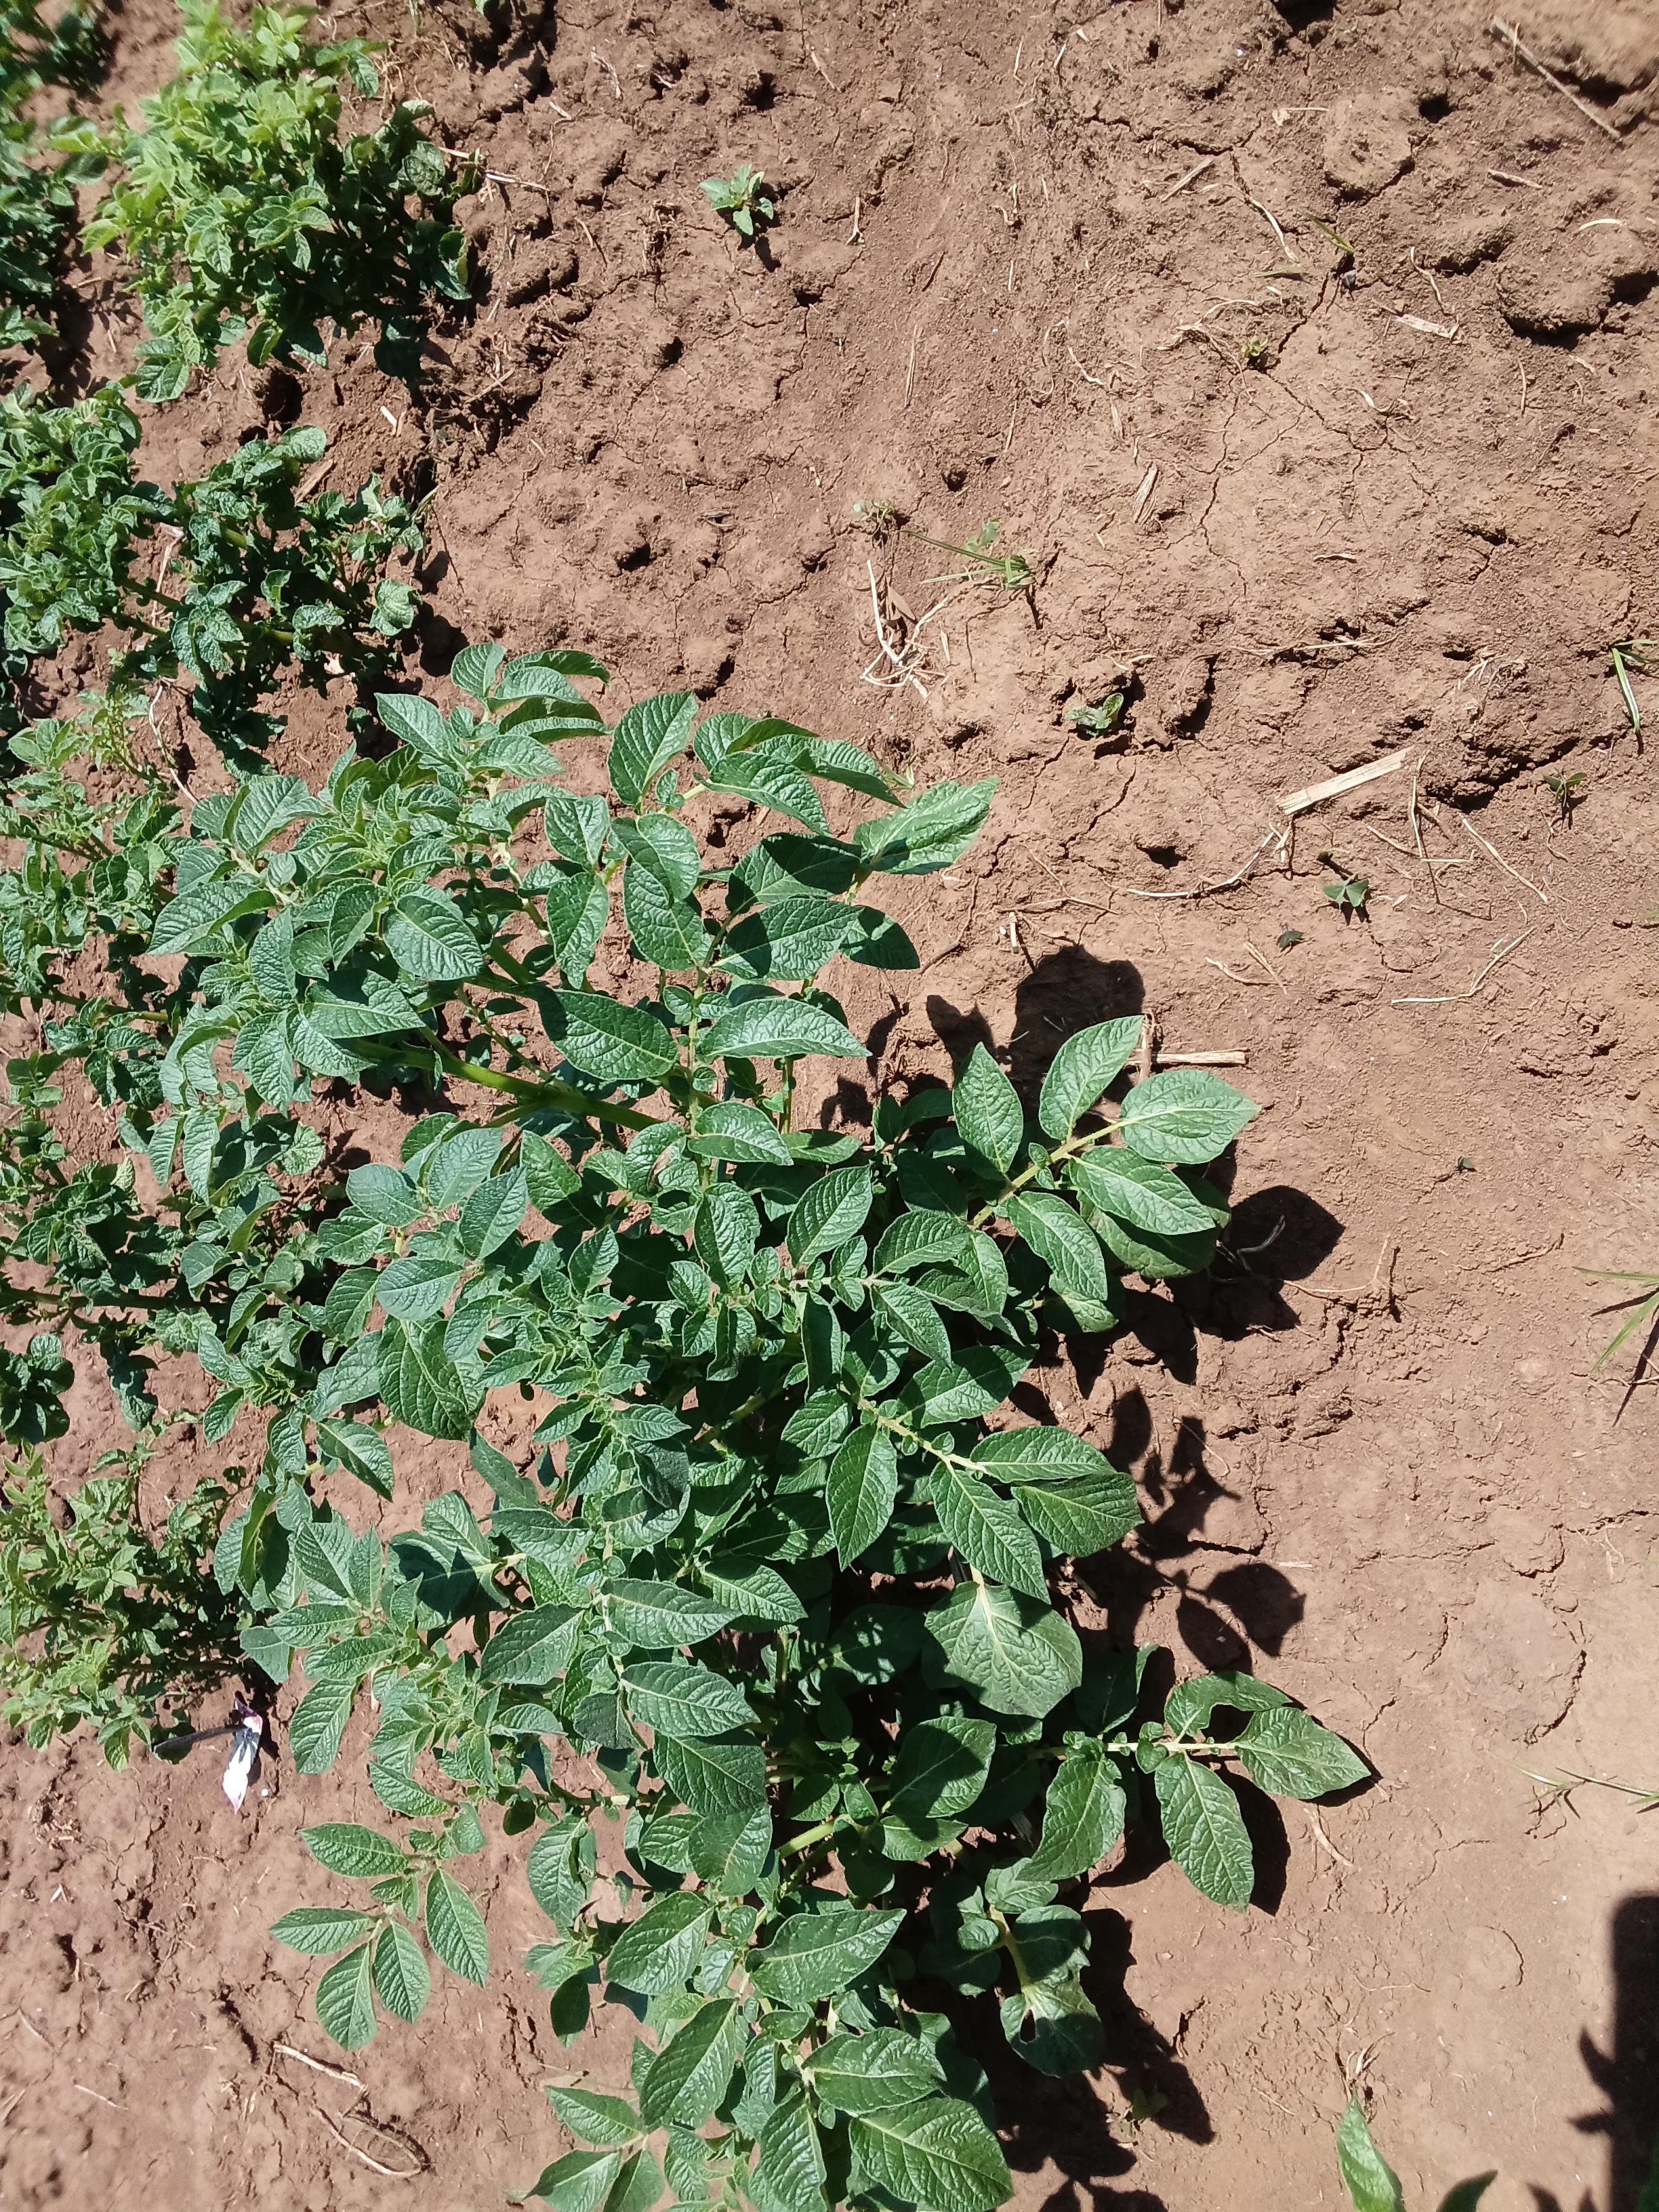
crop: potato
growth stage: vegetative
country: Kenya
